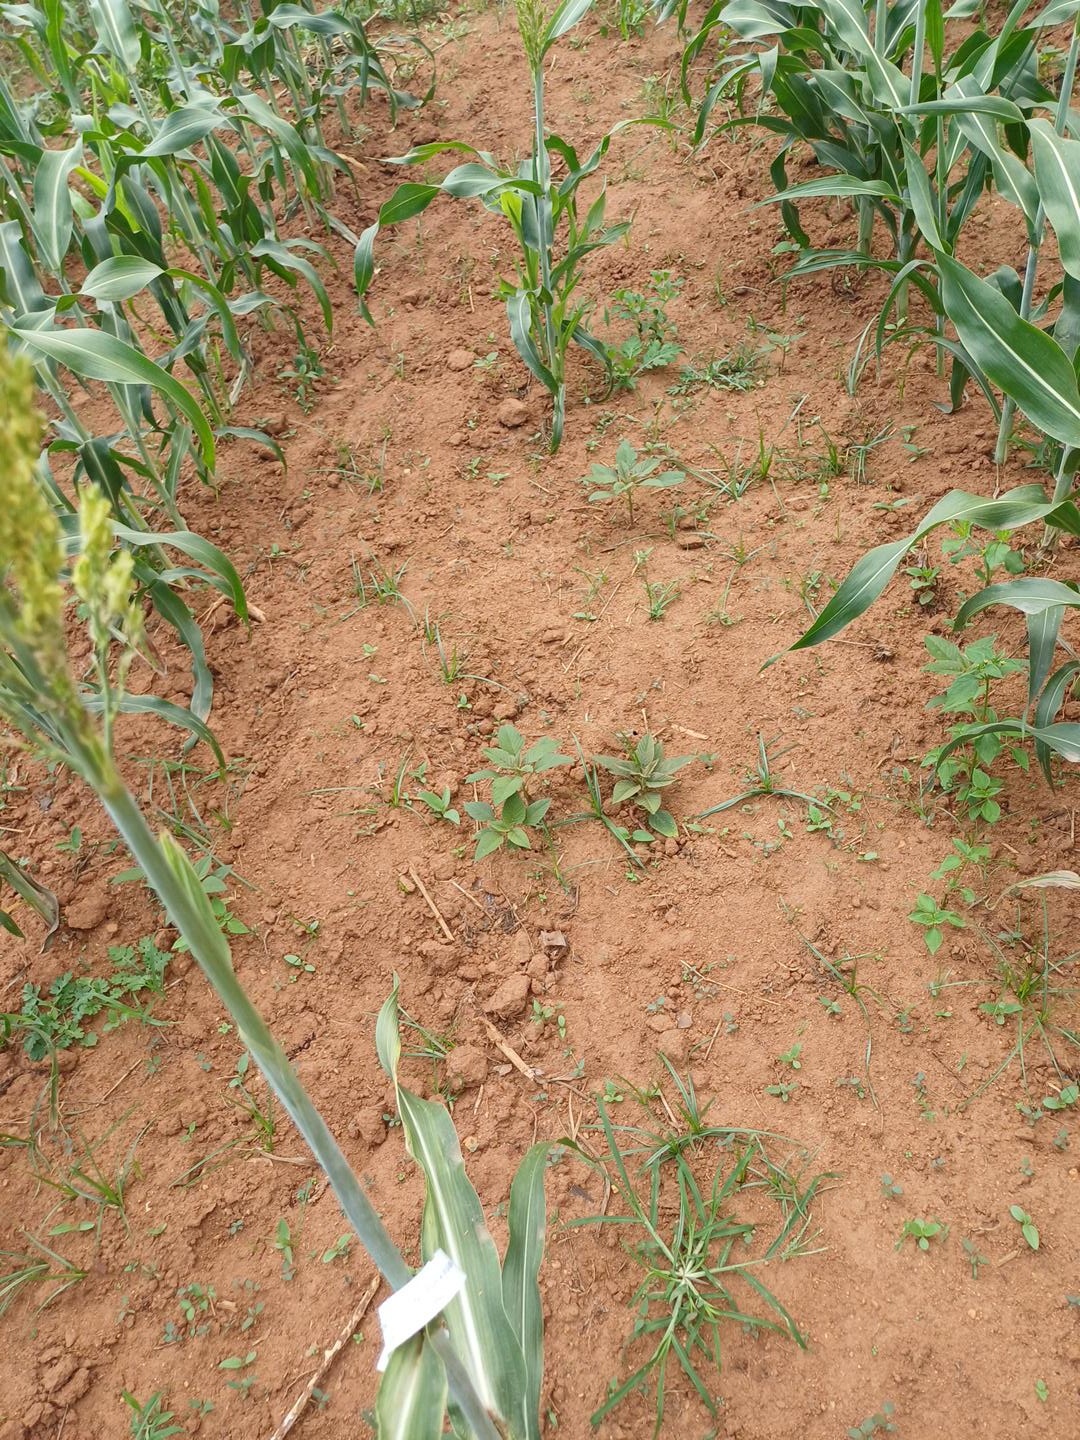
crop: sorghum
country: Kenya
